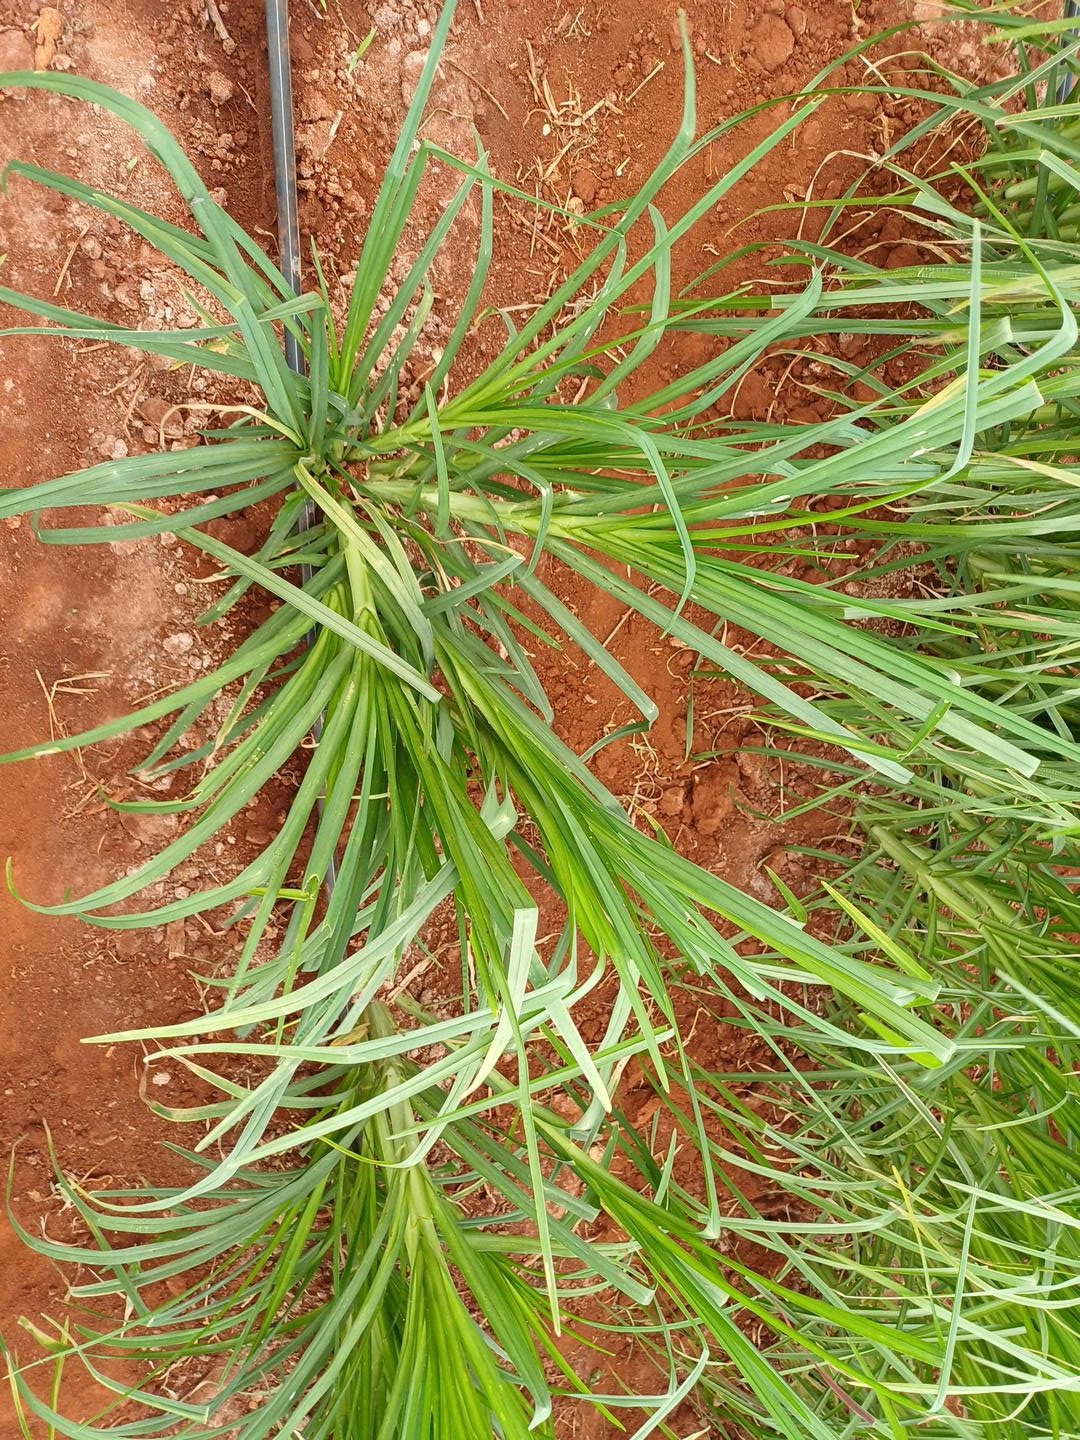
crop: finger millet
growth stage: vegetative
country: Kenya
